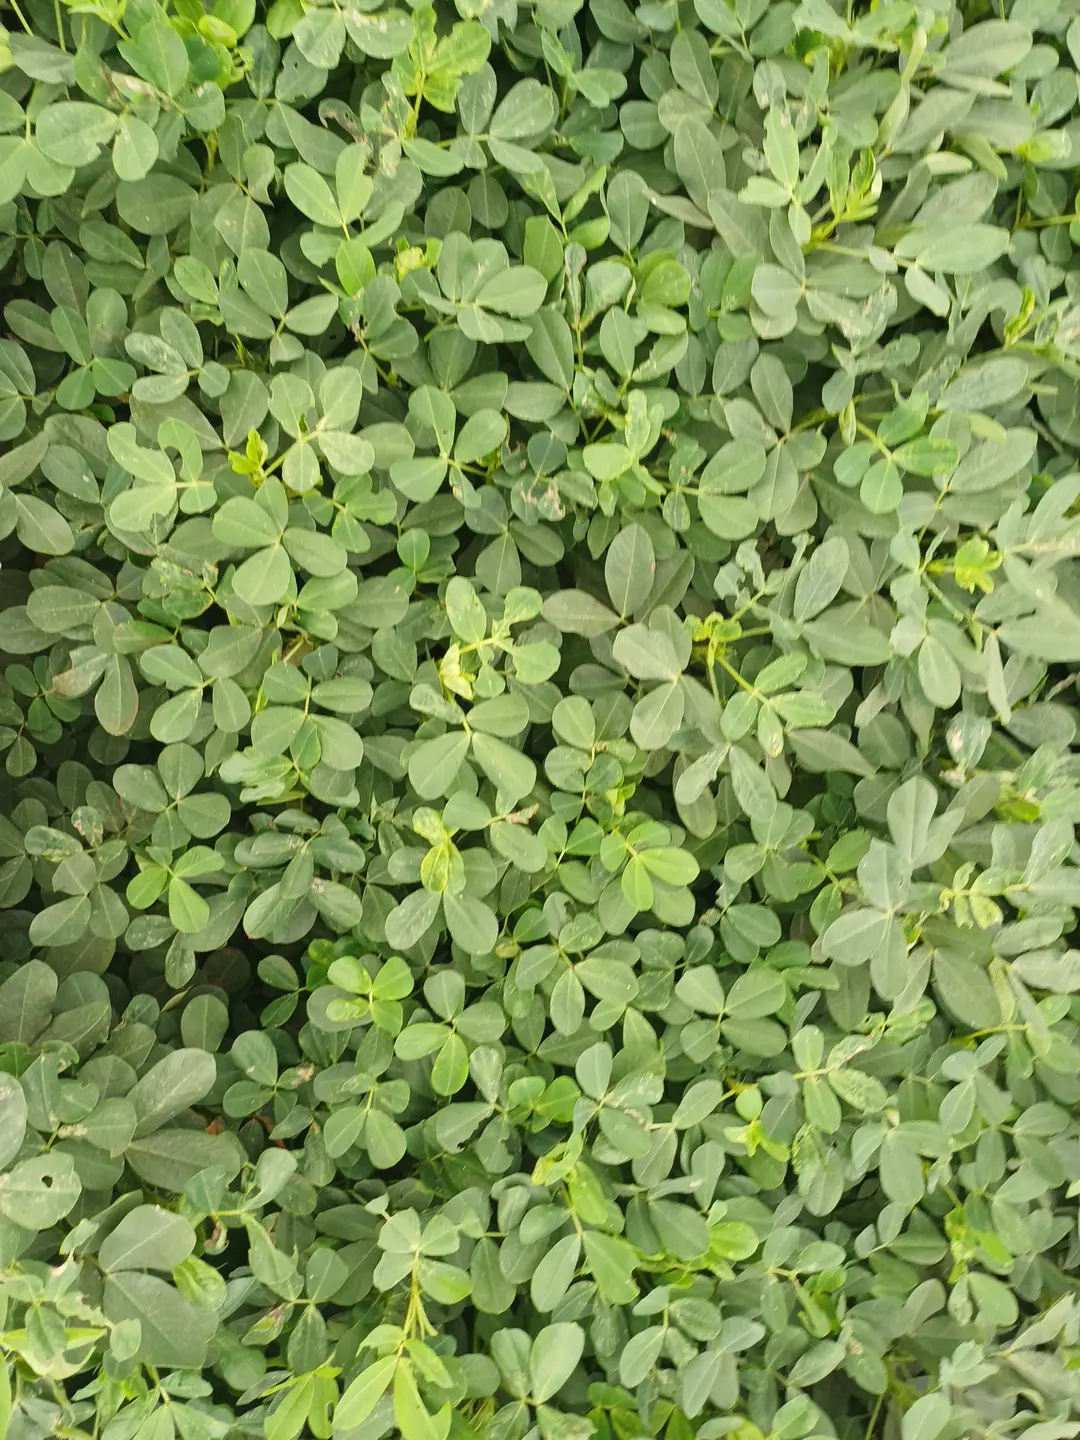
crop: groundnut
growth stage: pegging
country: Kenya
